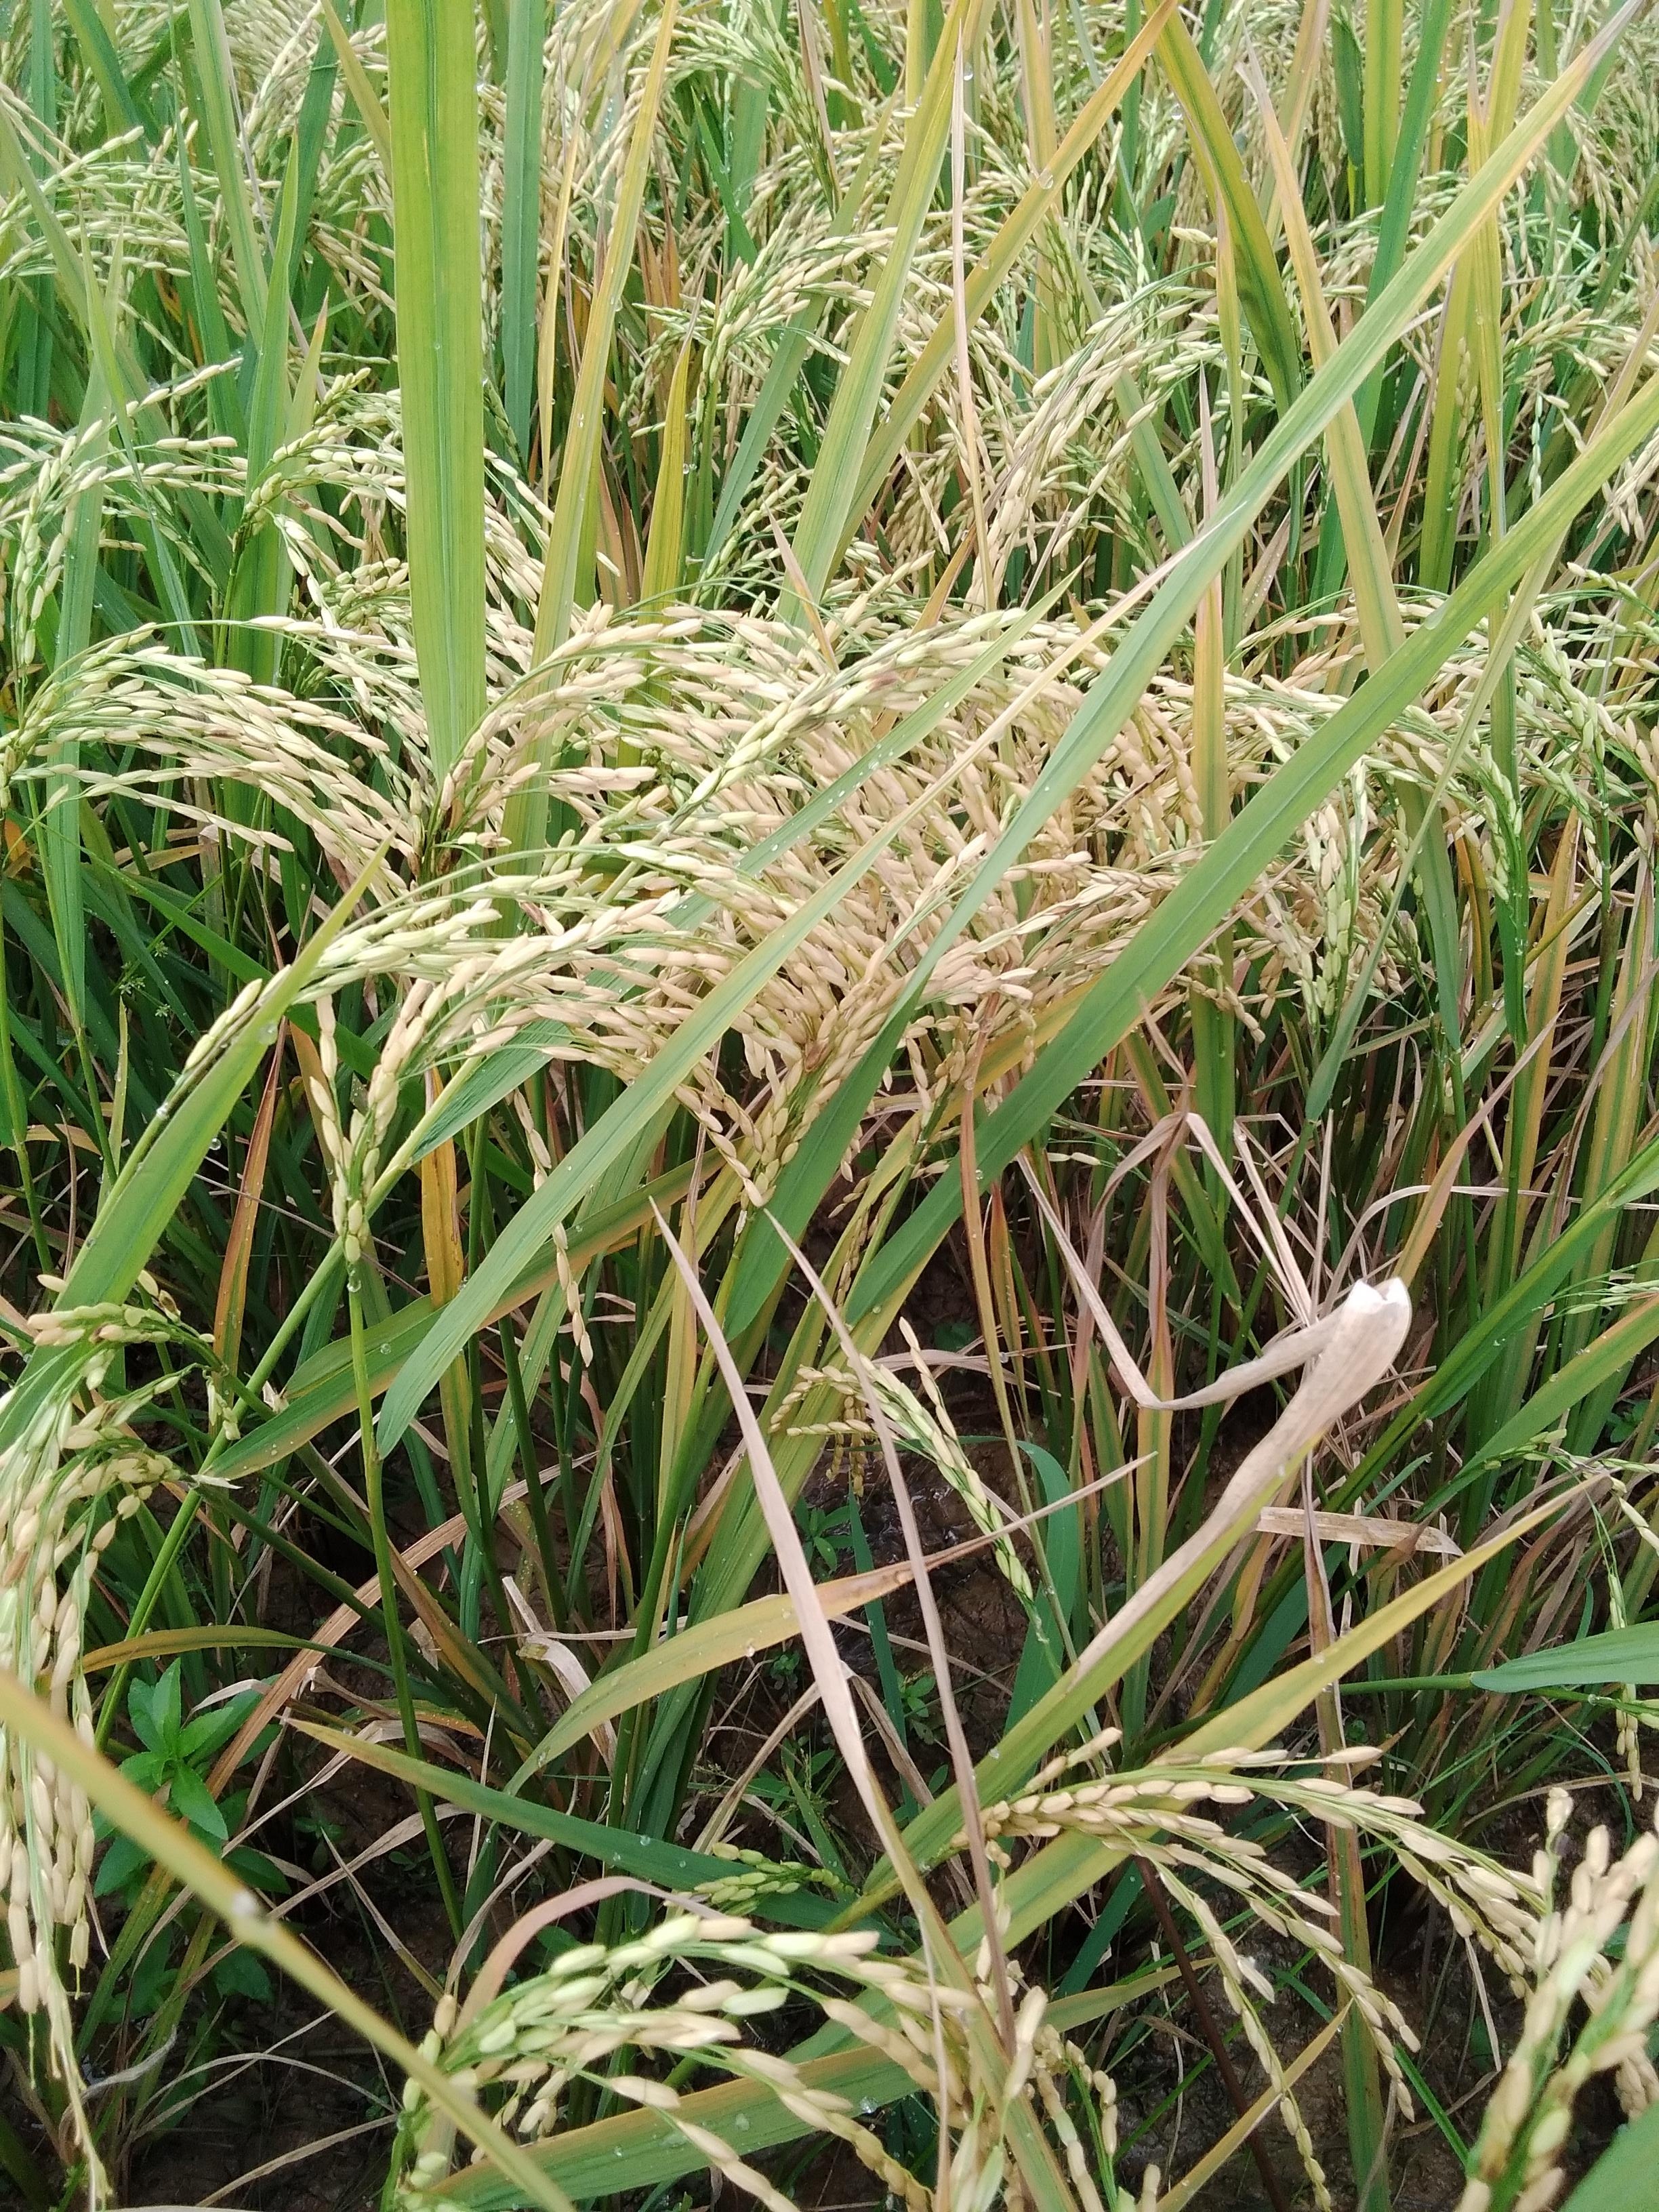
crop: rice
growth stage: ripening
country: Nigeria
